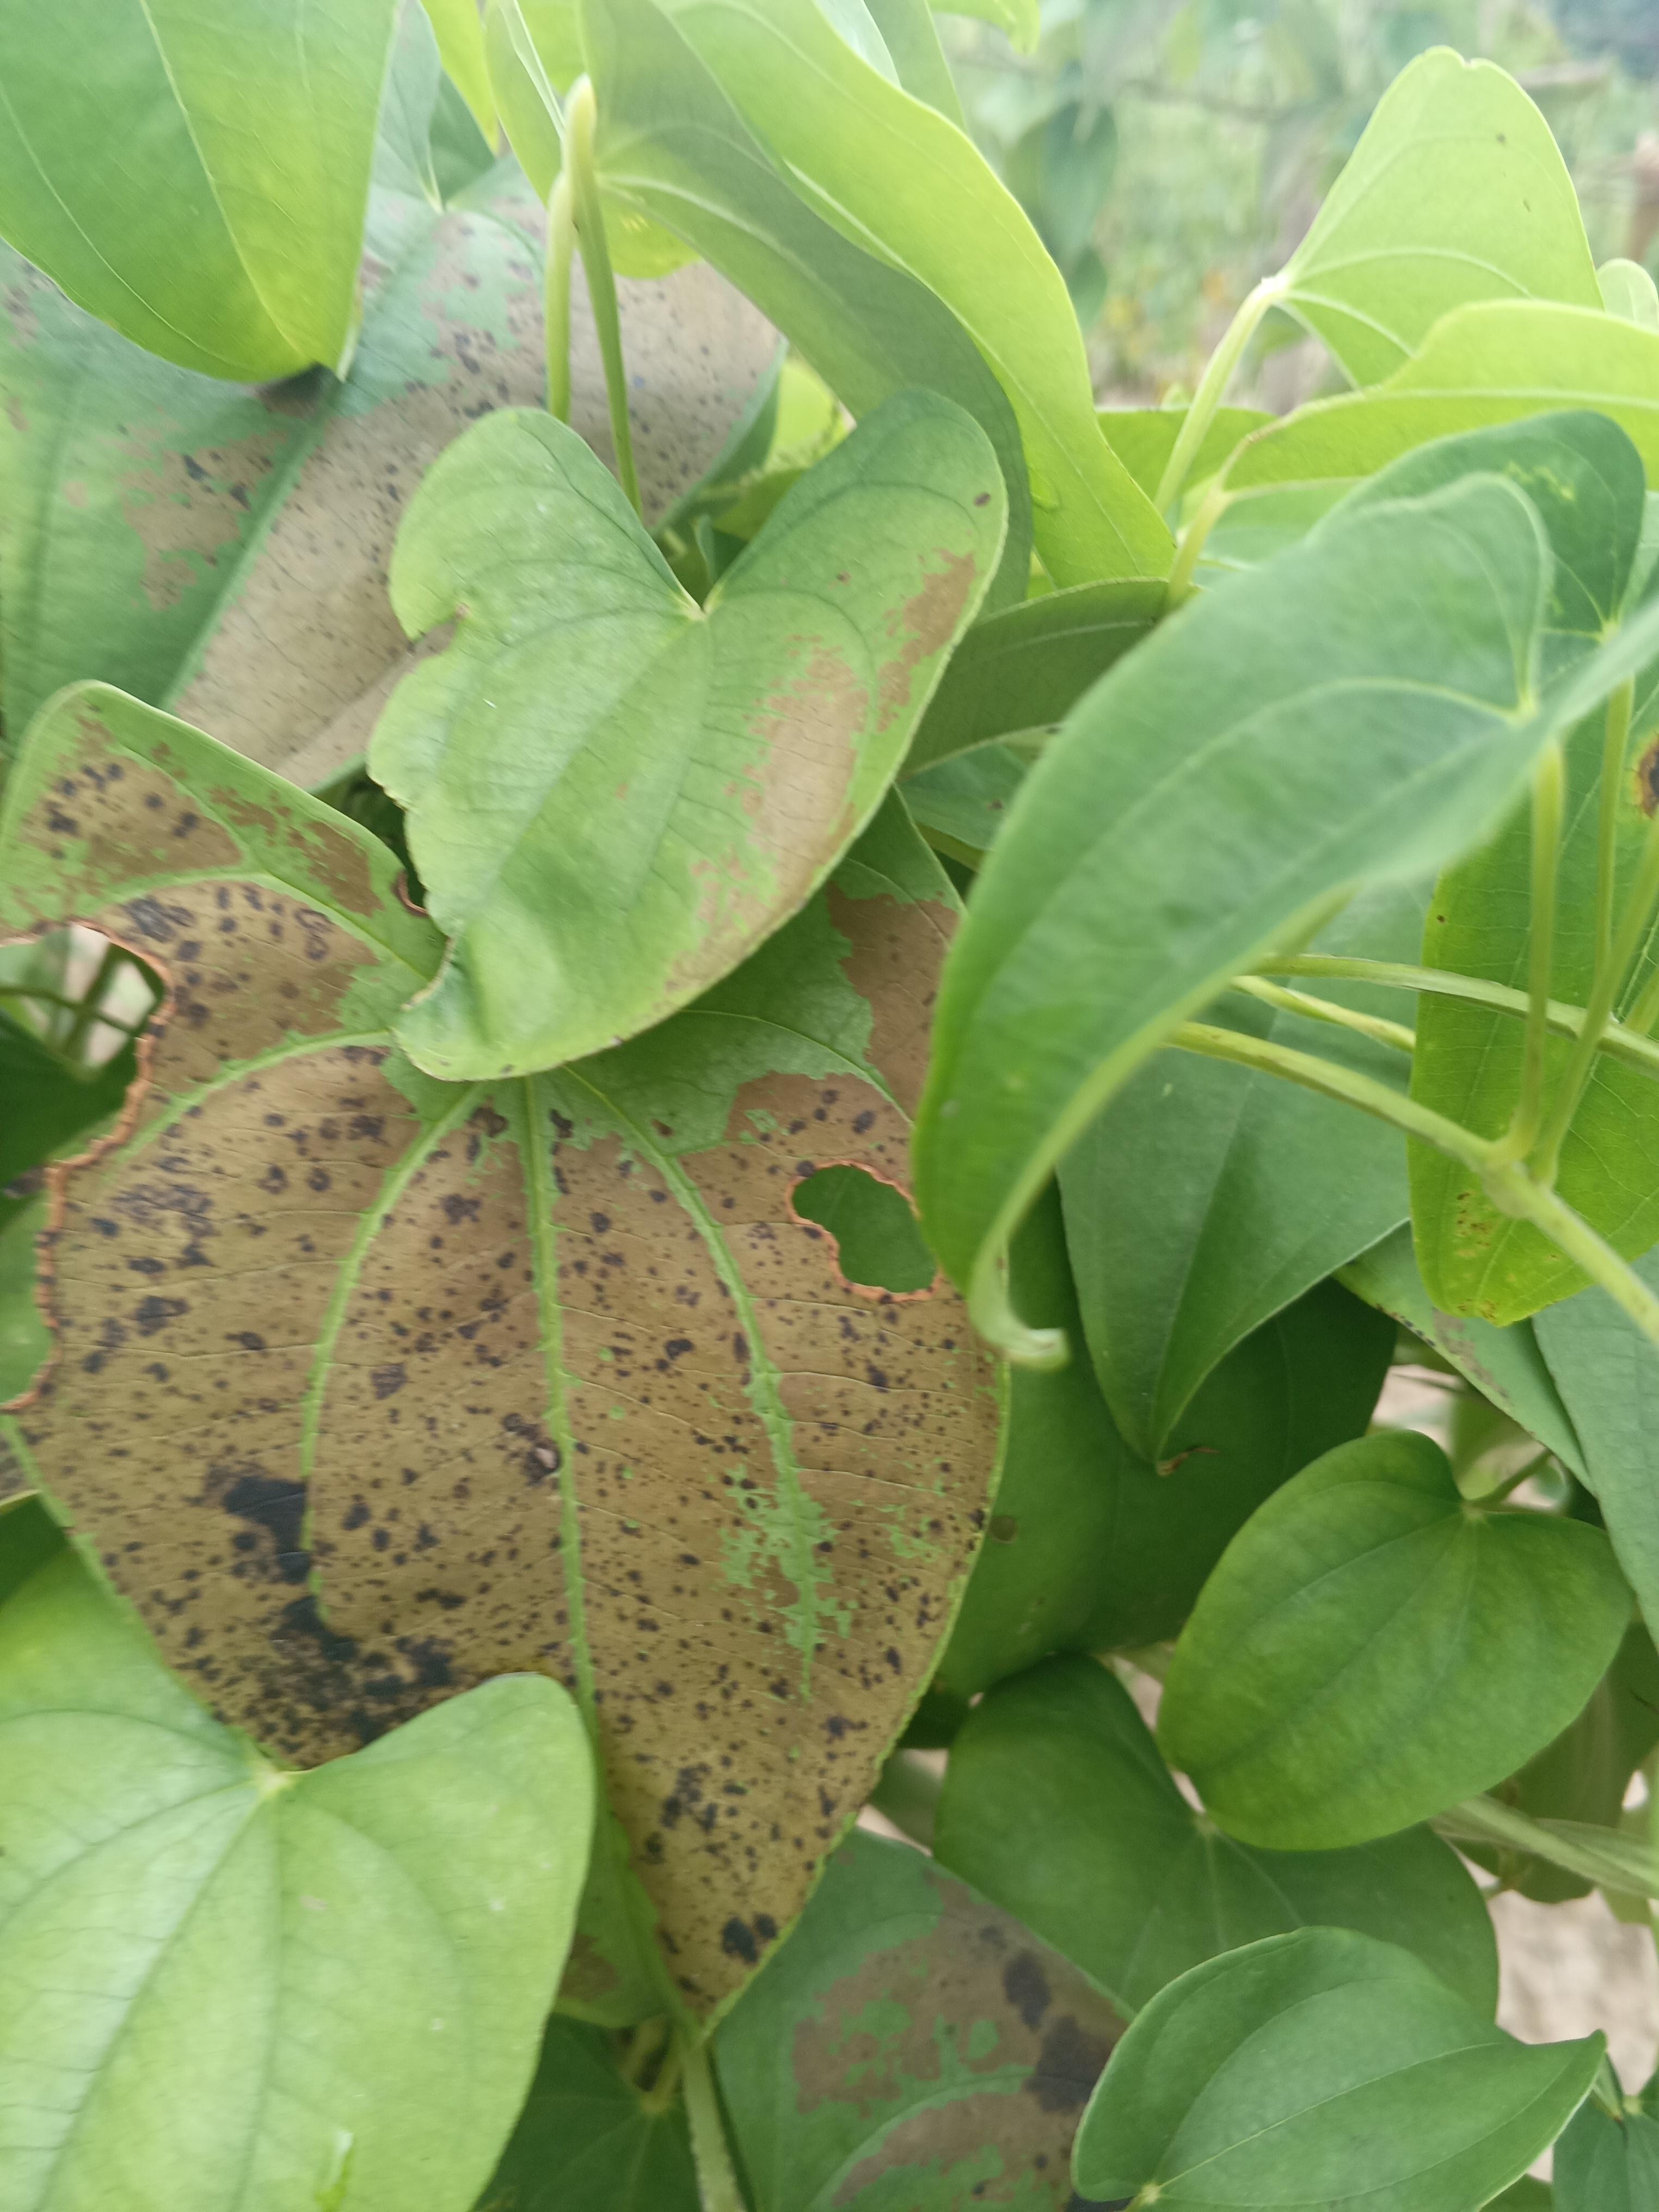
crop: yam
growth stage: vegetative
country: Nigeria
